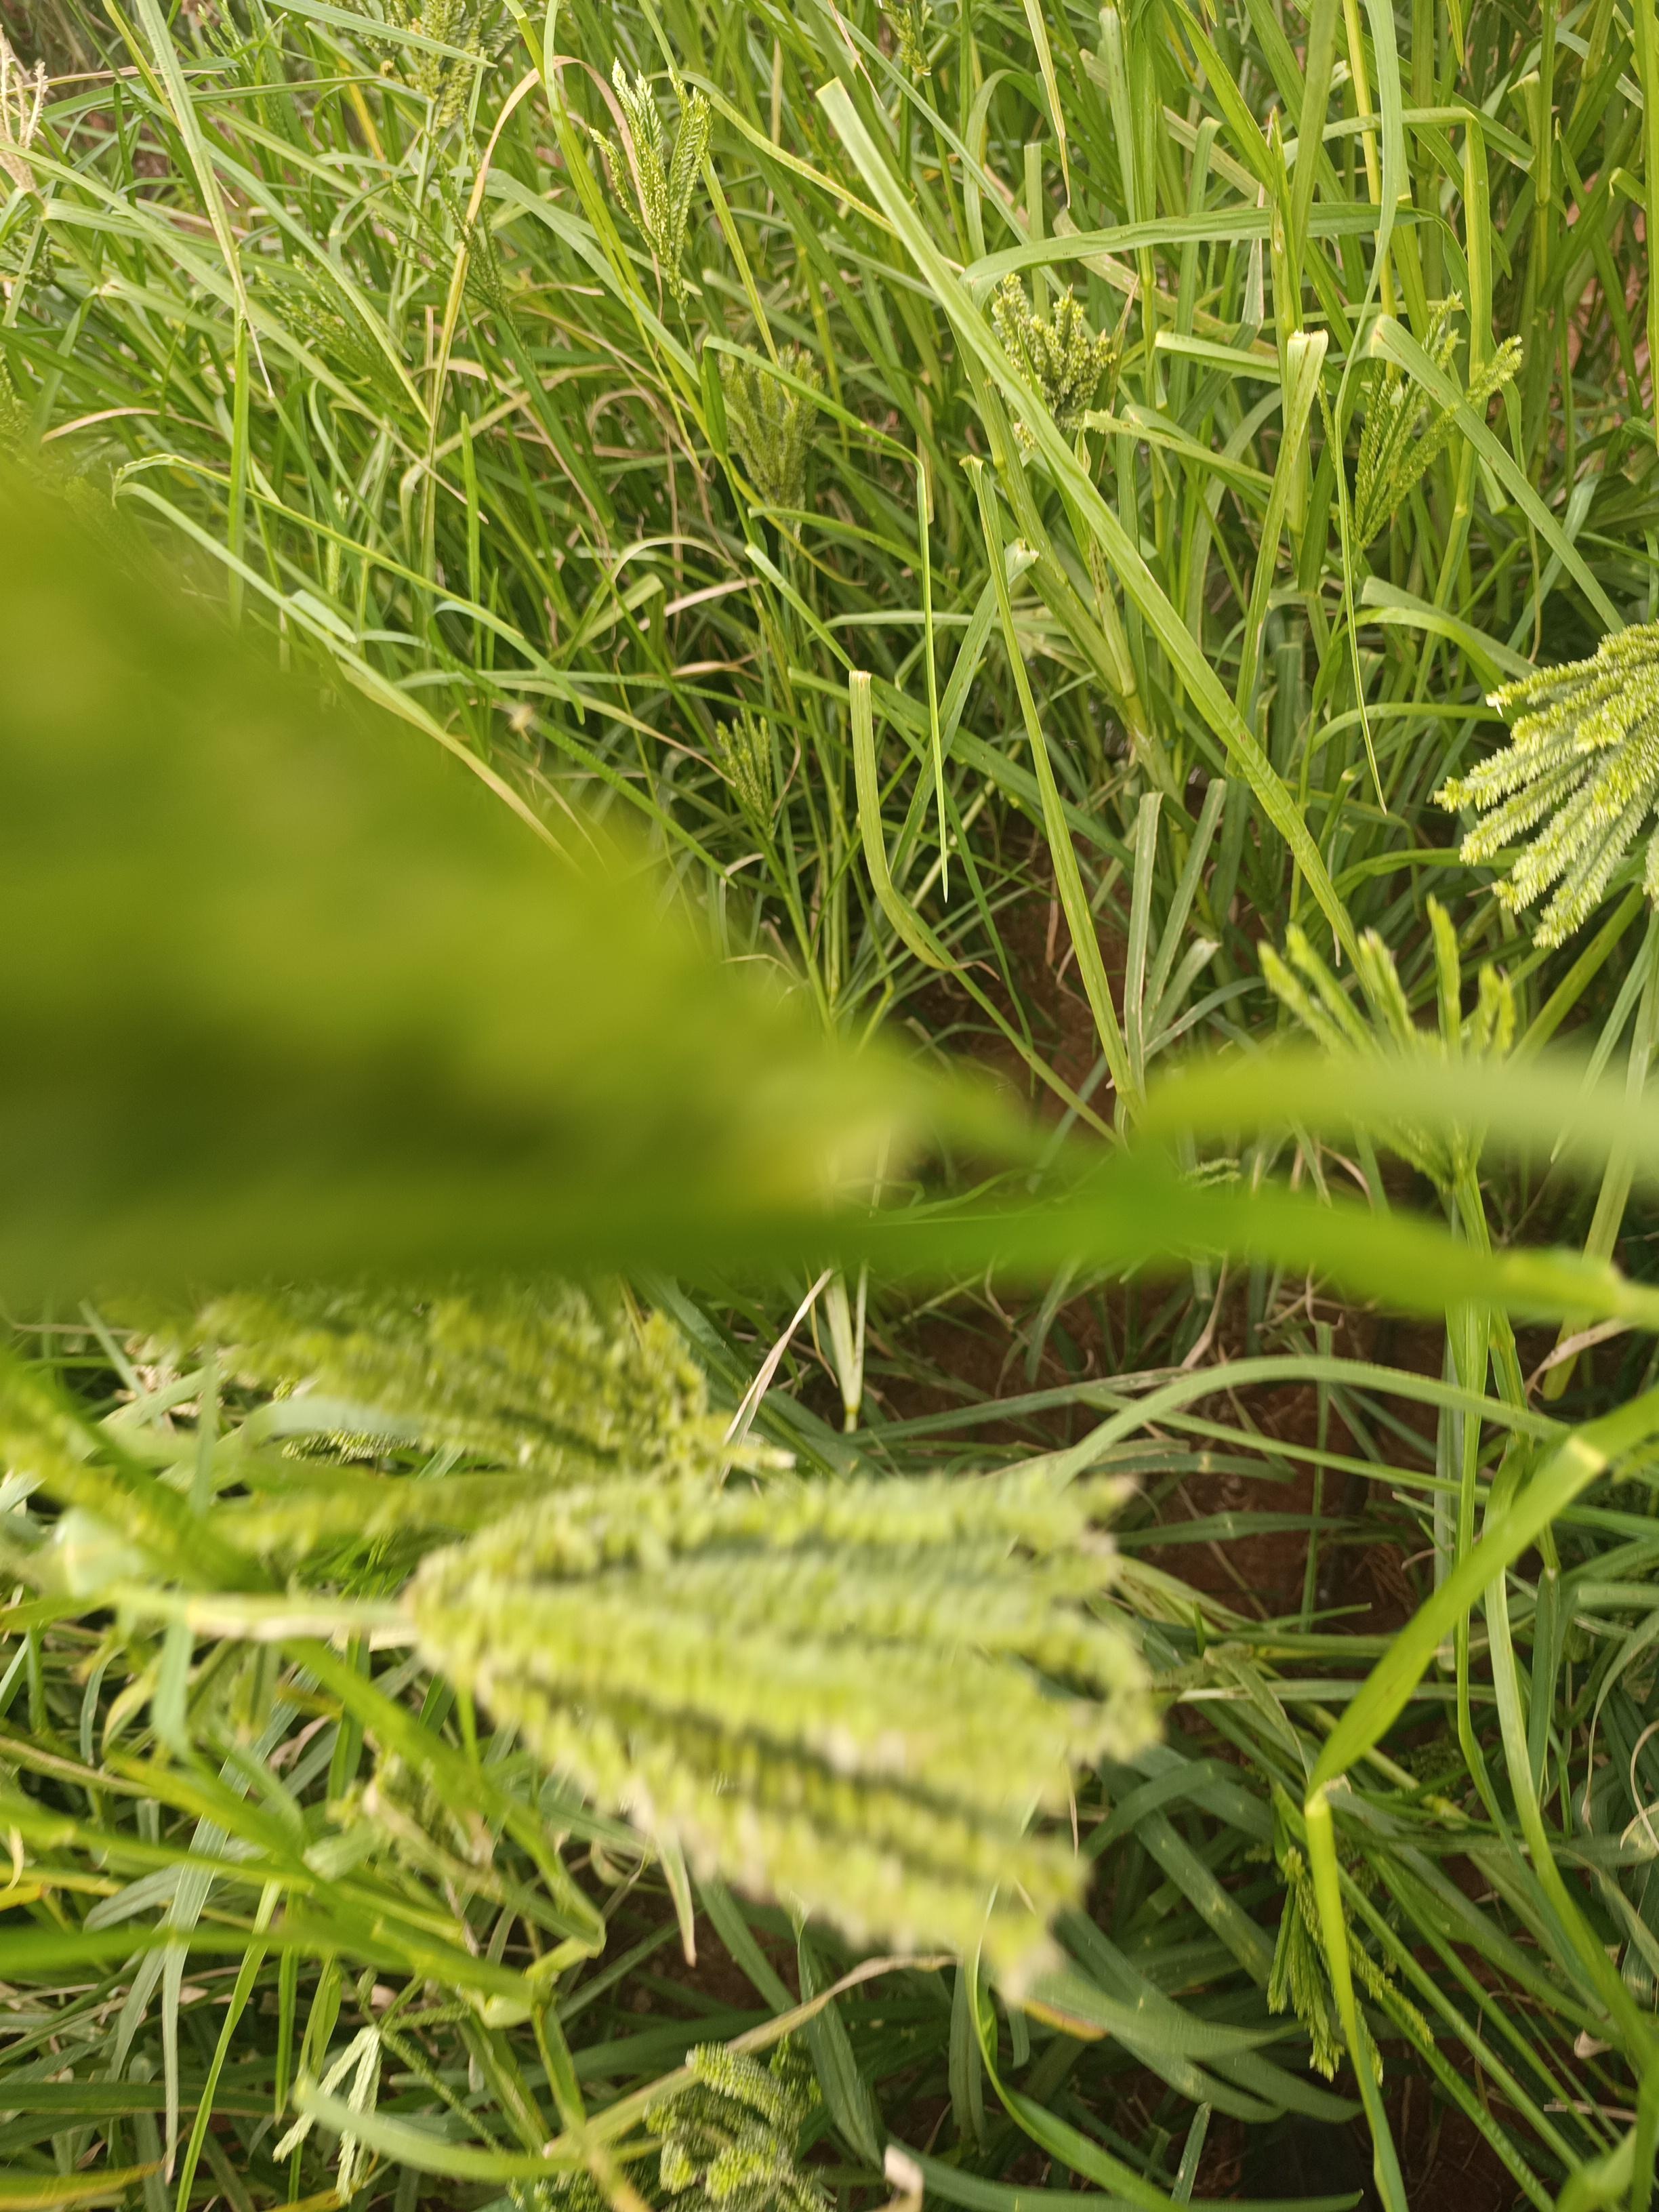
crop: finger millet
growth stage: flowering
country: Kenya
